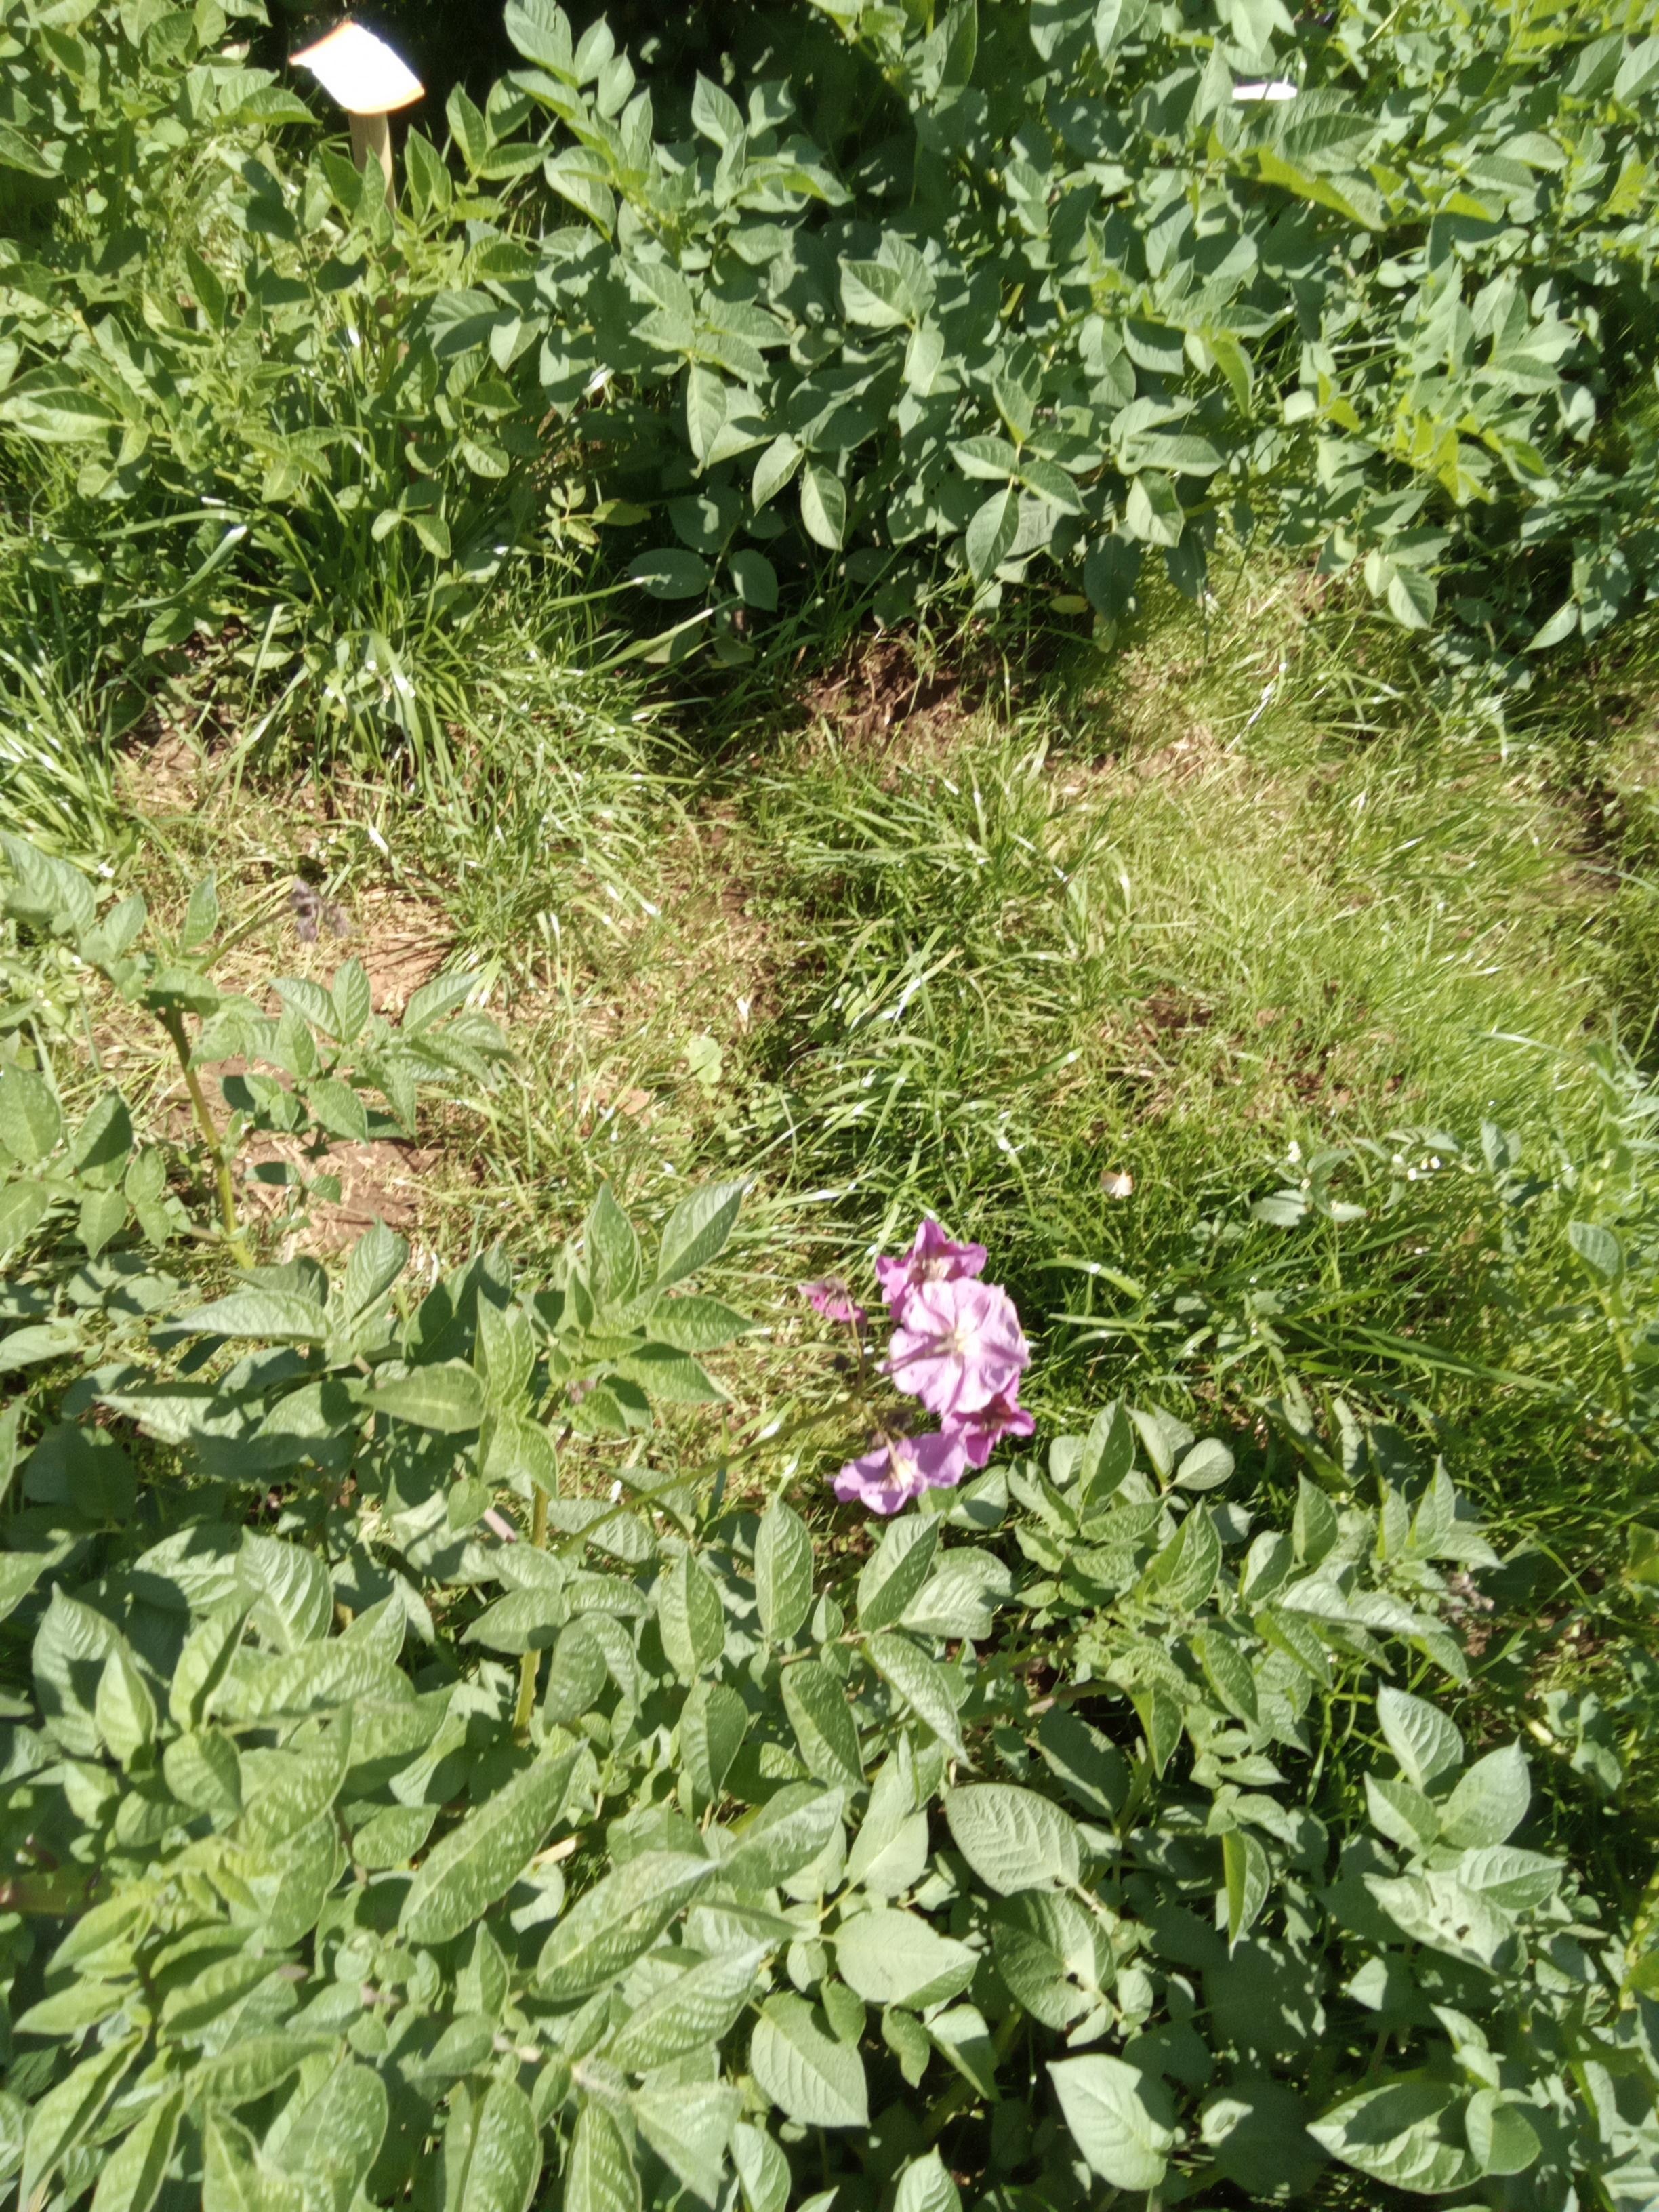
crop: potato
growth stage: flowering
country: Kenya
